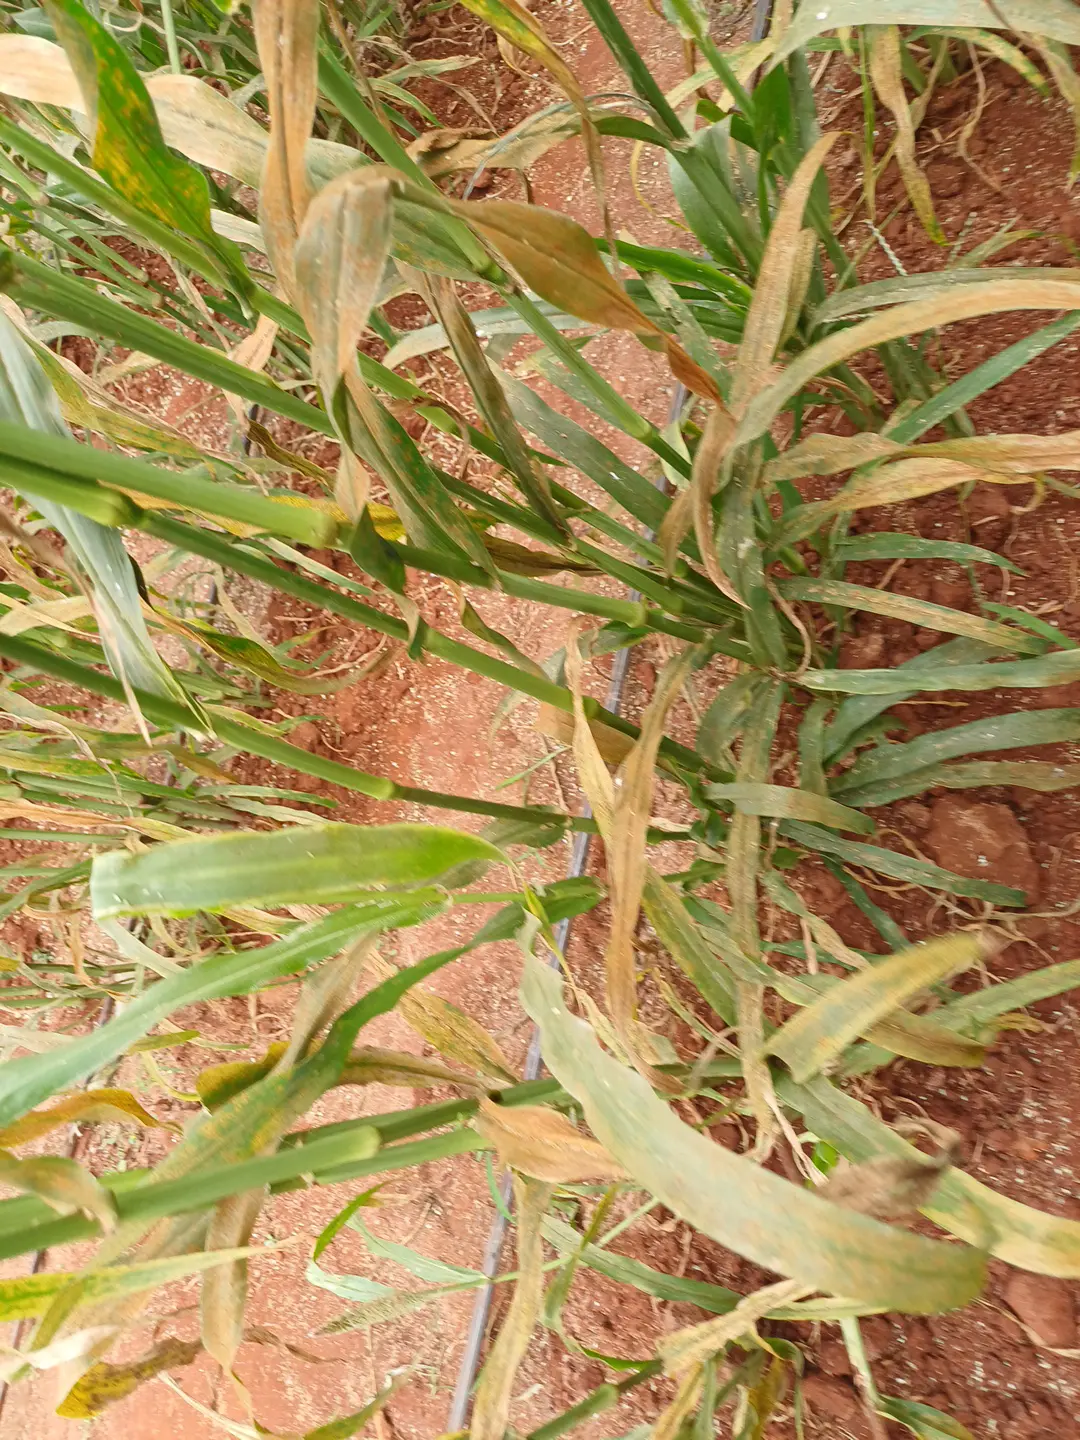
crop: pearl millet
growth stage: filling grain
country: Kenya
